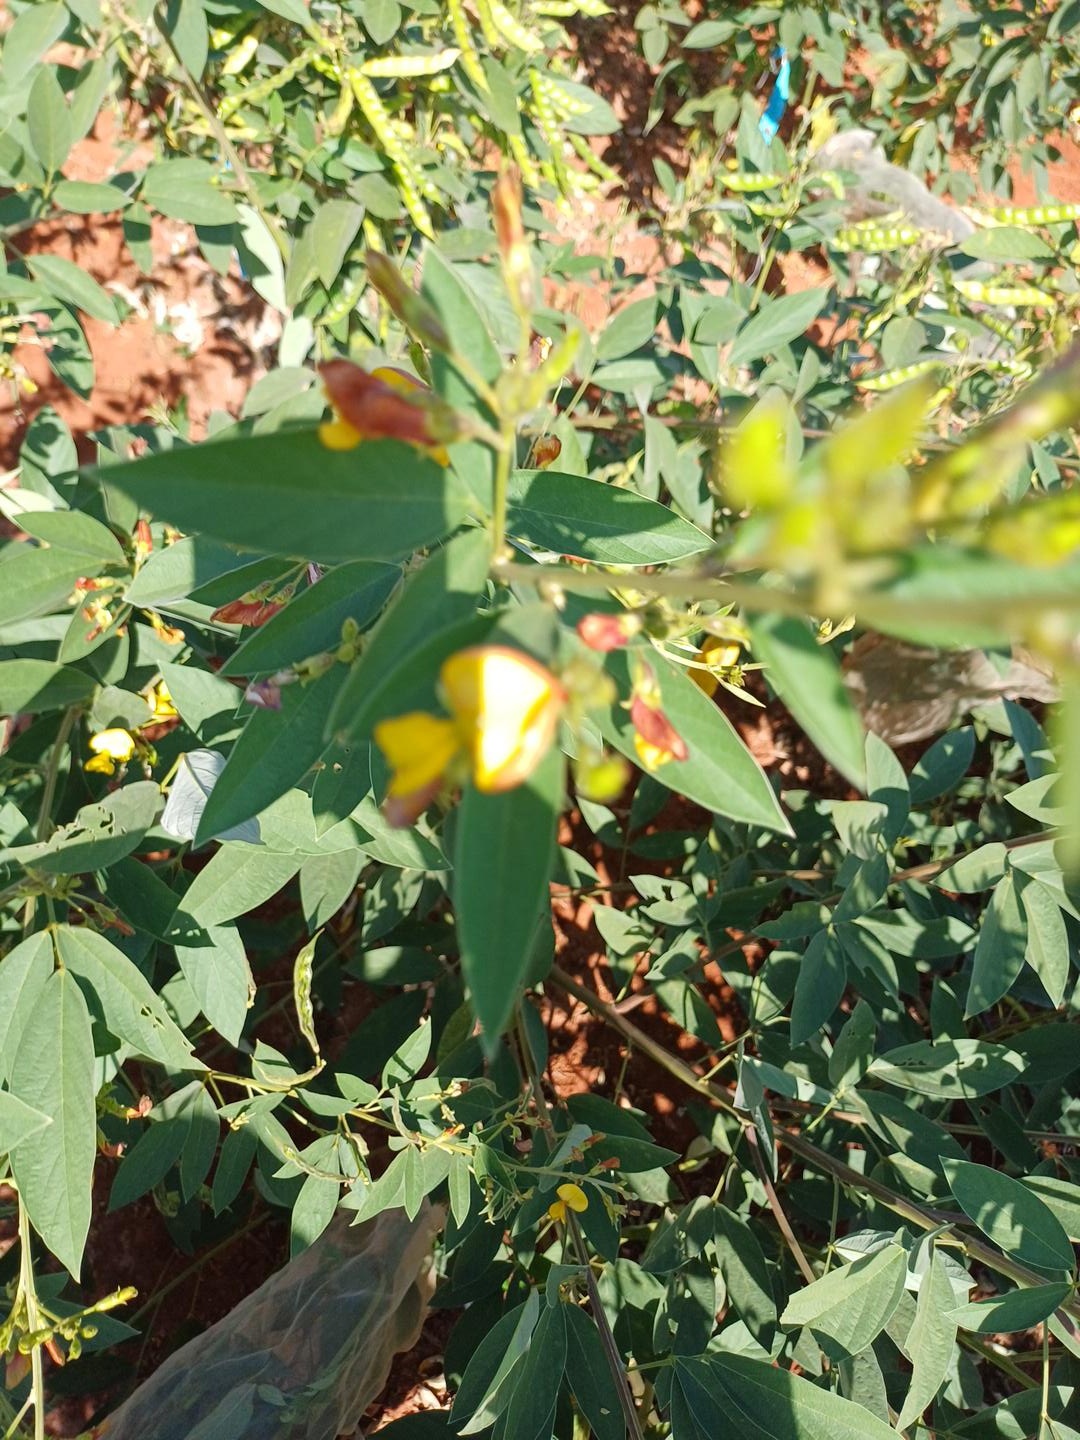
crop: pigeonpea
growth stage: development pod
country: Kenya
